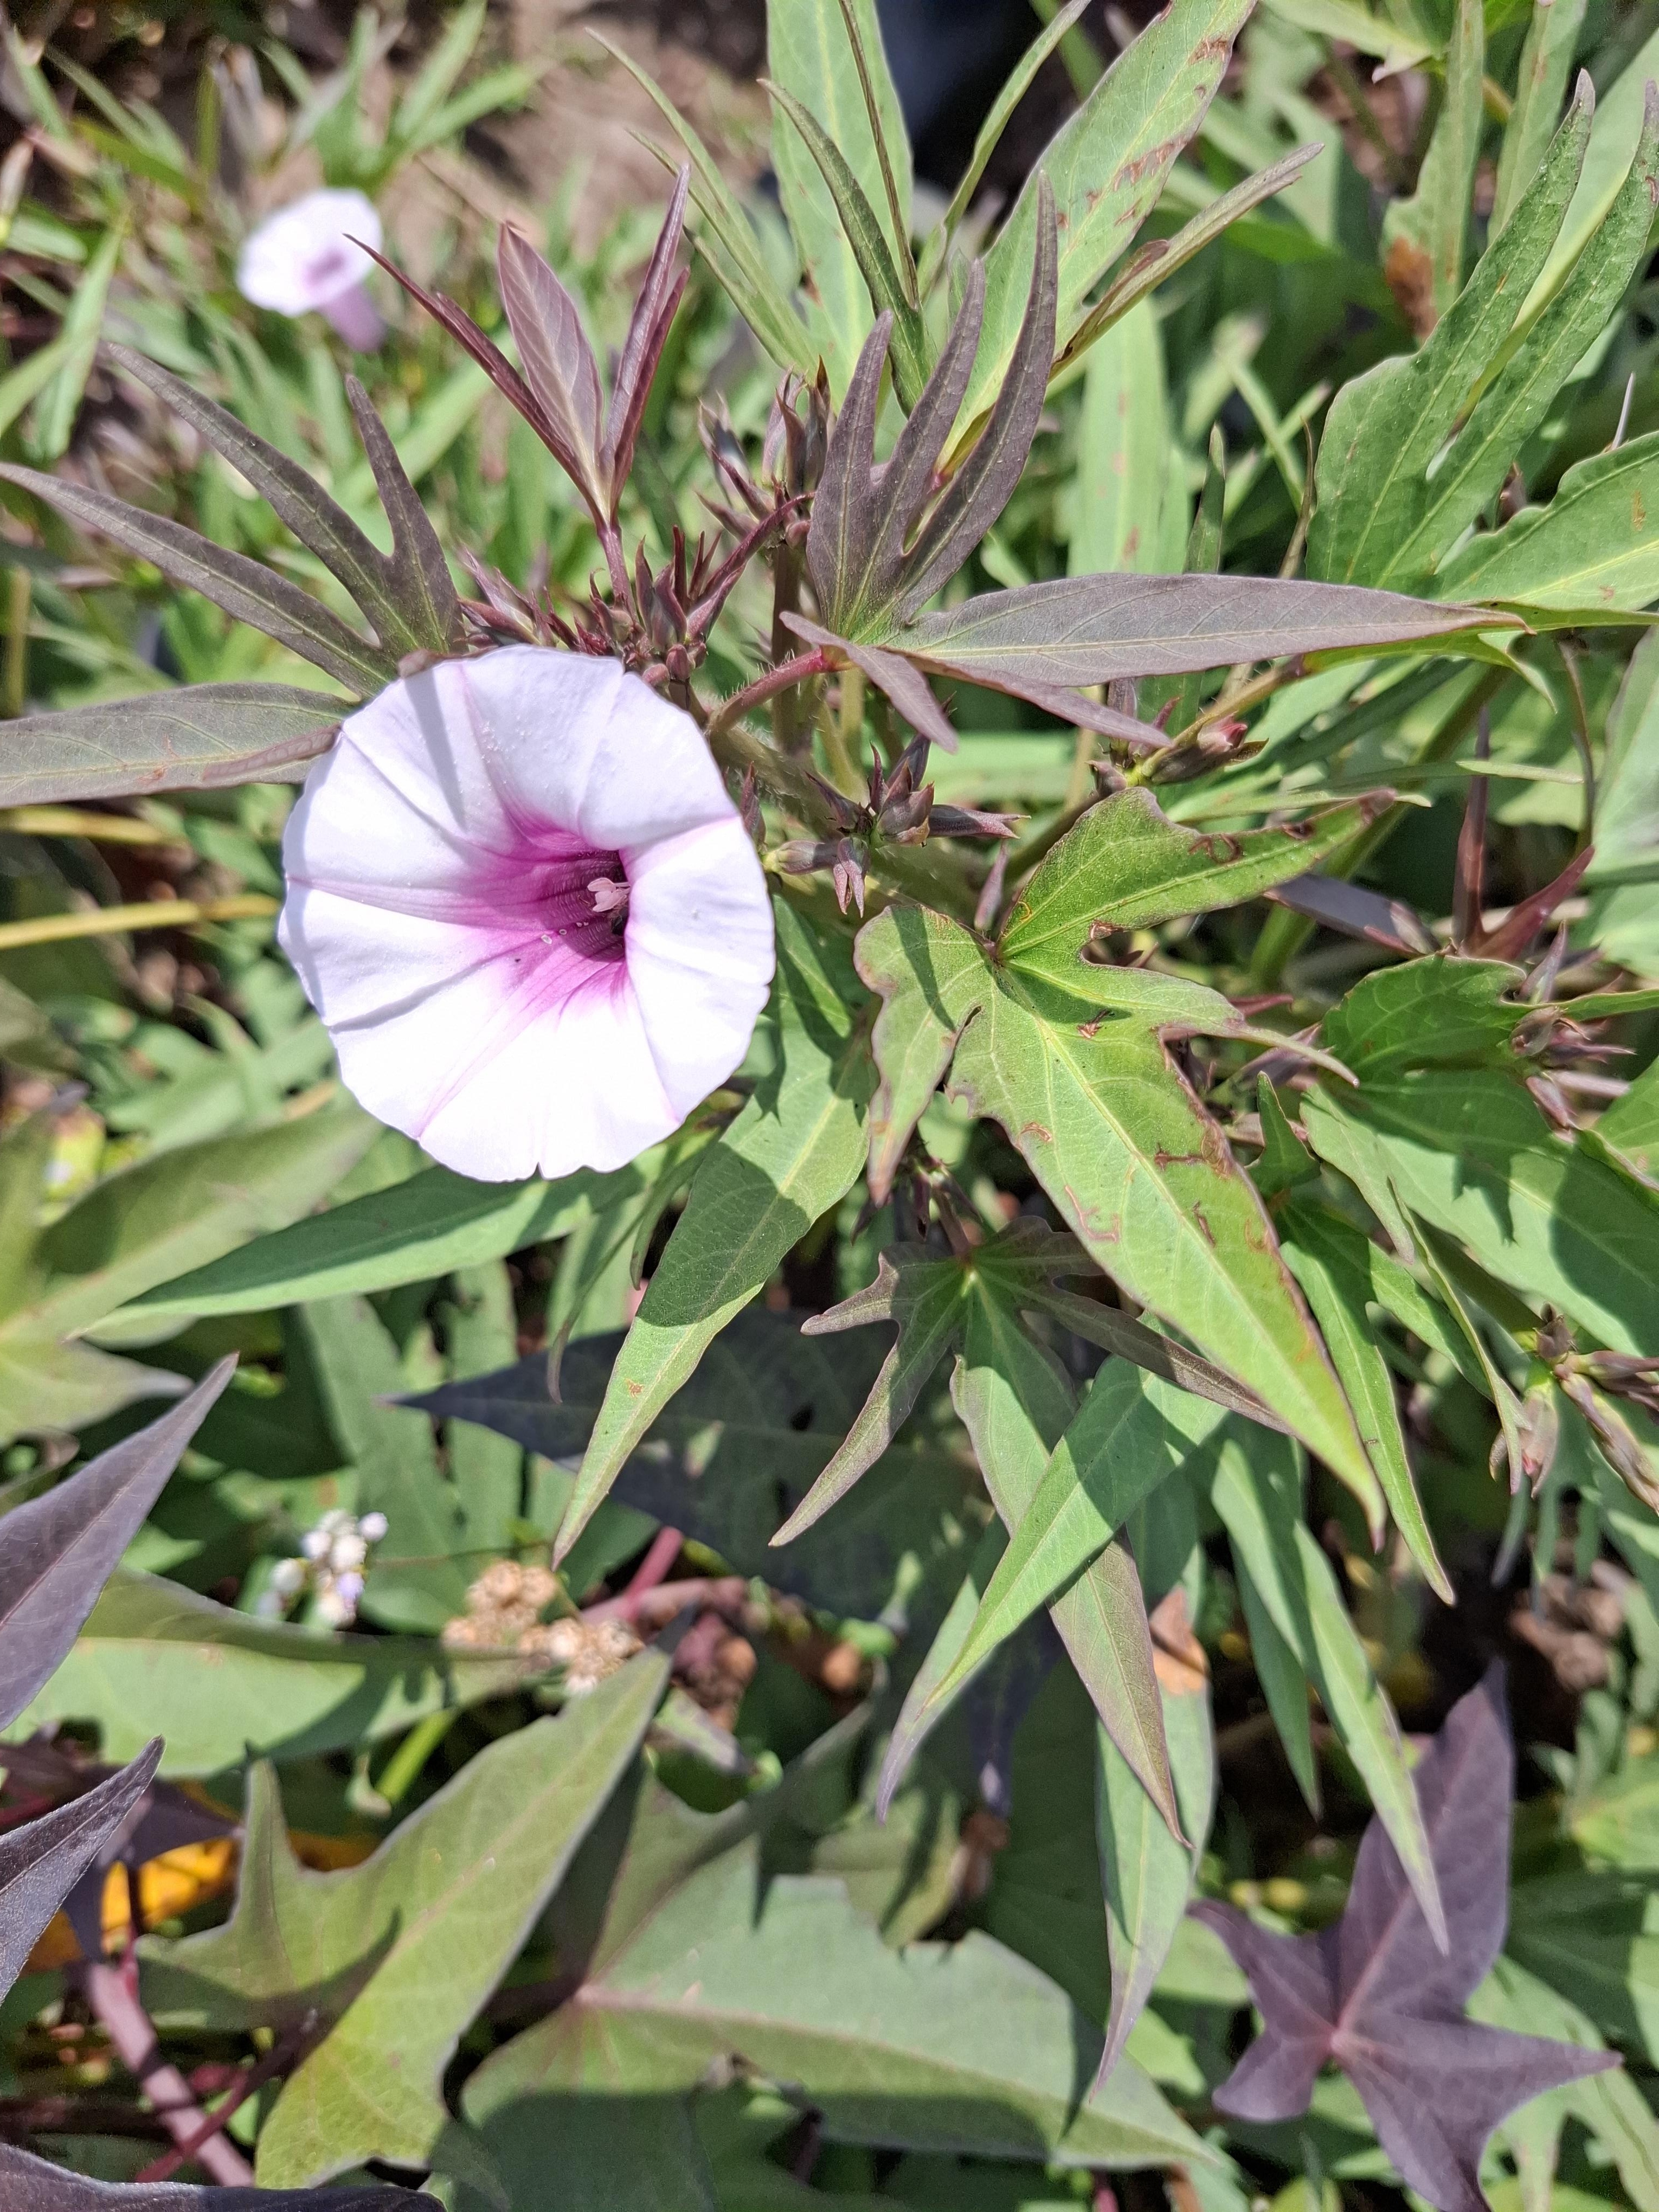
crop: sweet potato
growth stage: flowering
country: Tanzania
